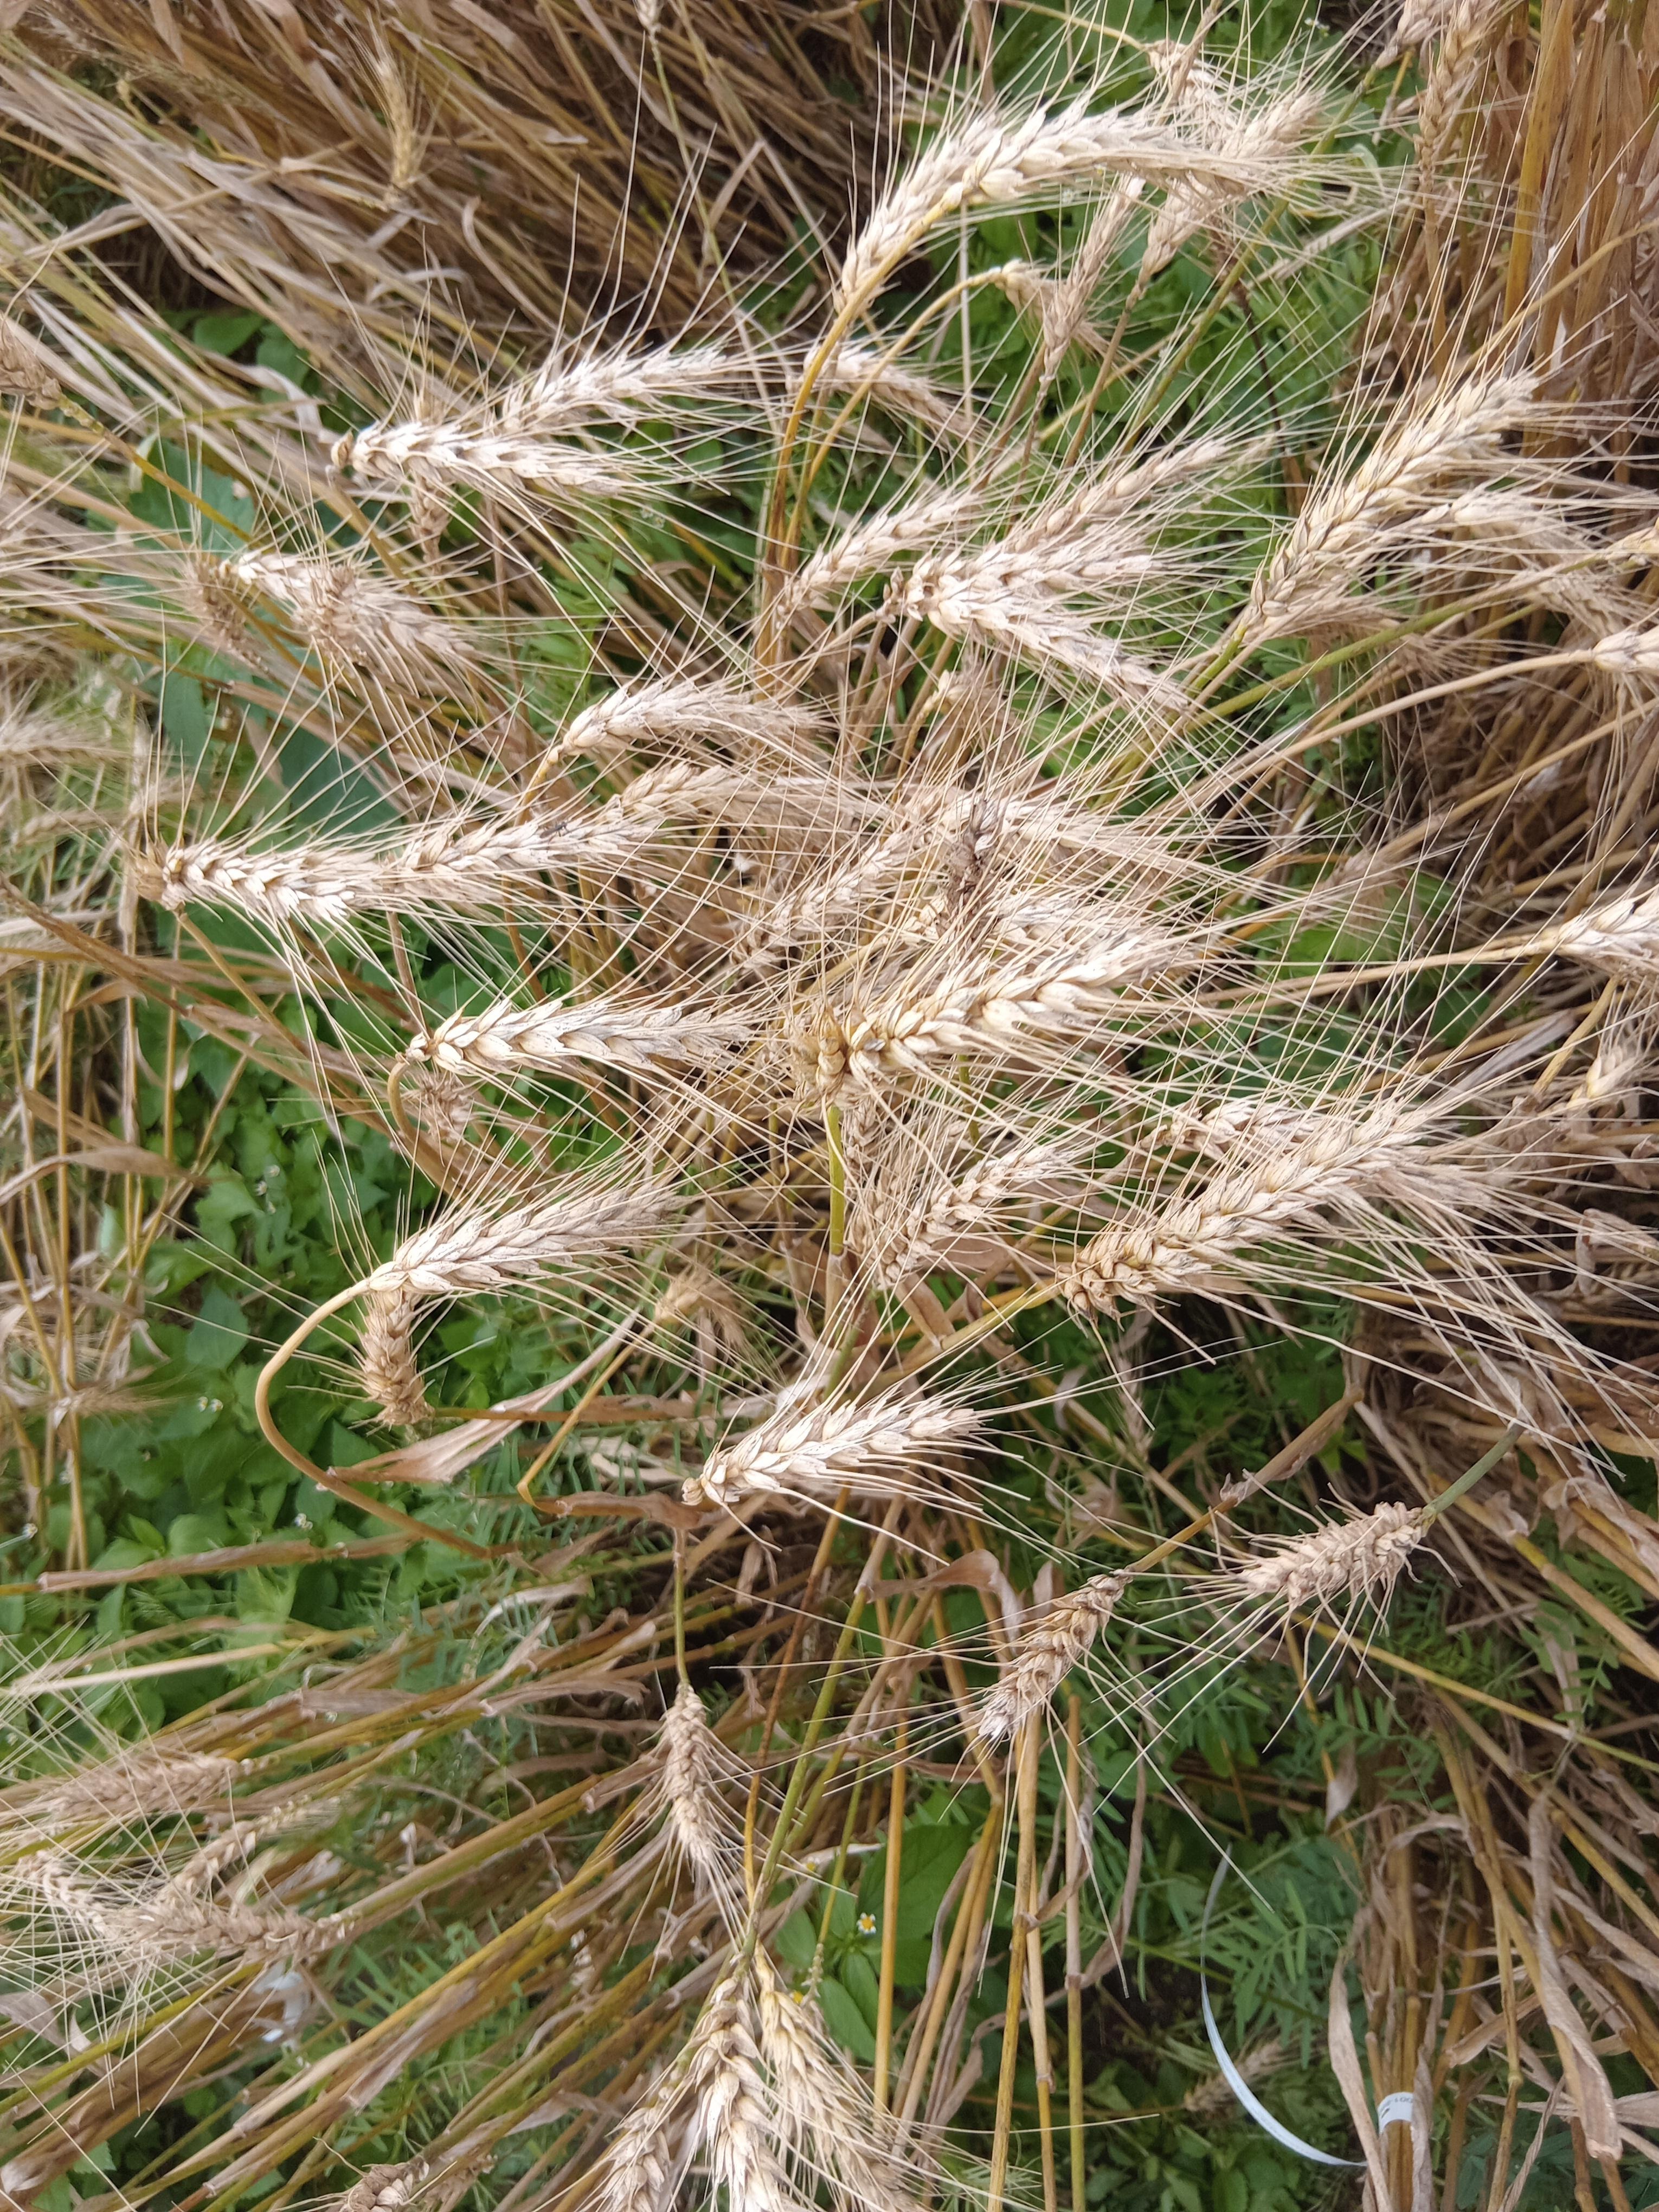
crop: wheat
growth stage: maturity
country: Kenya
